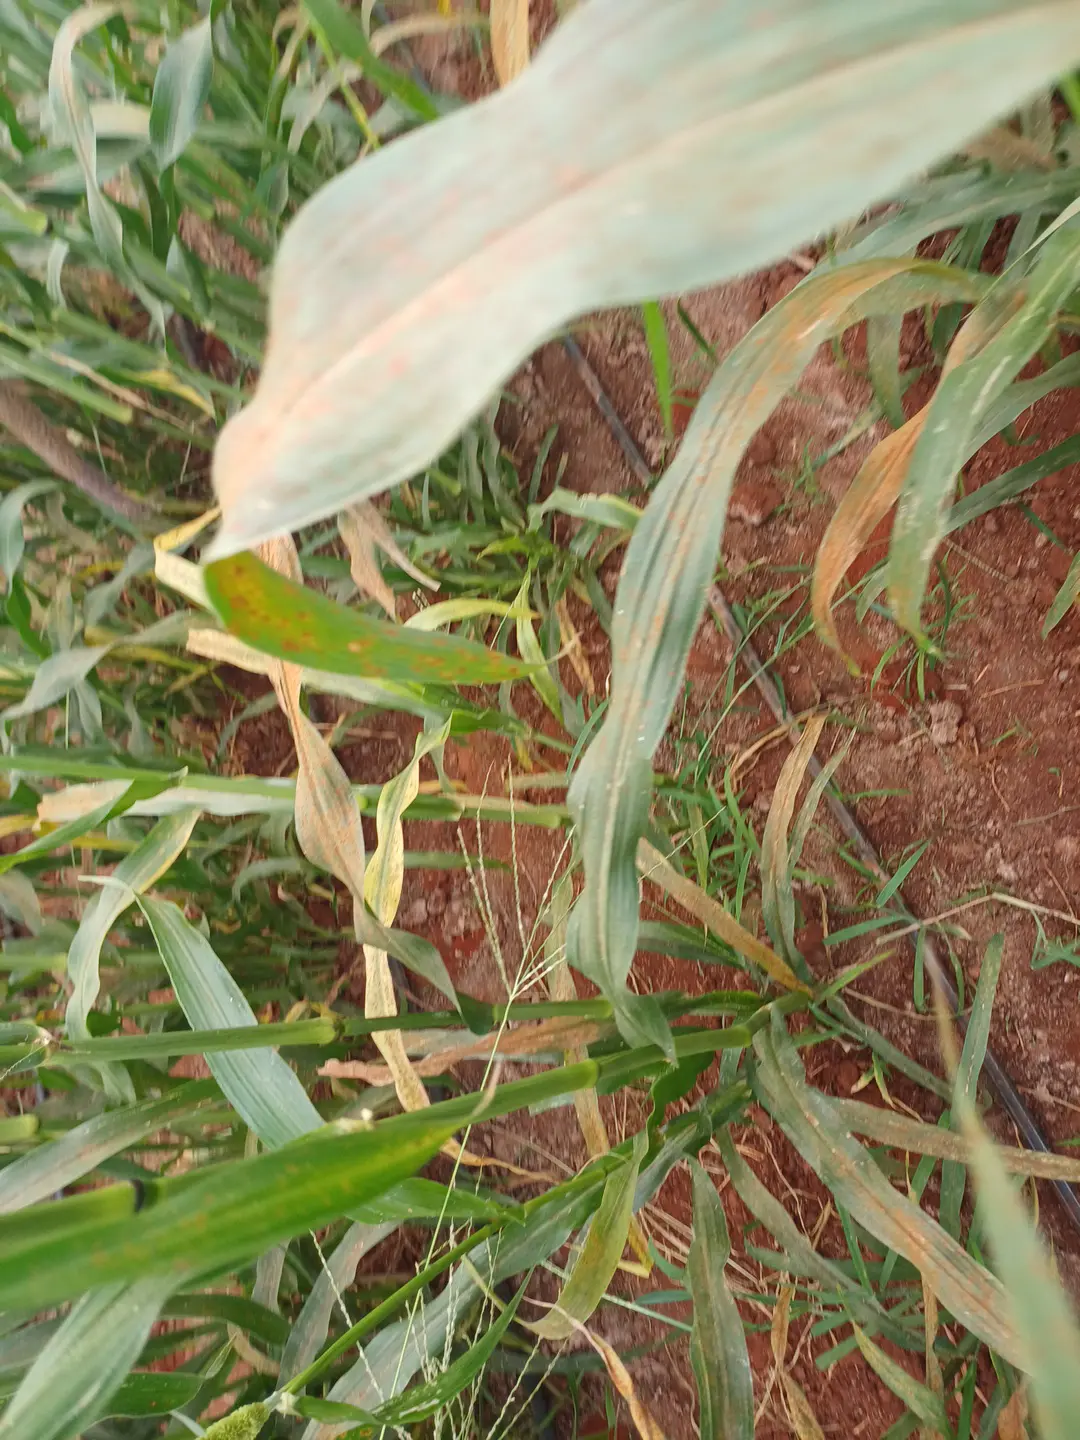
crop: pearl millet
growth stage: filling grain
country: Kenya
